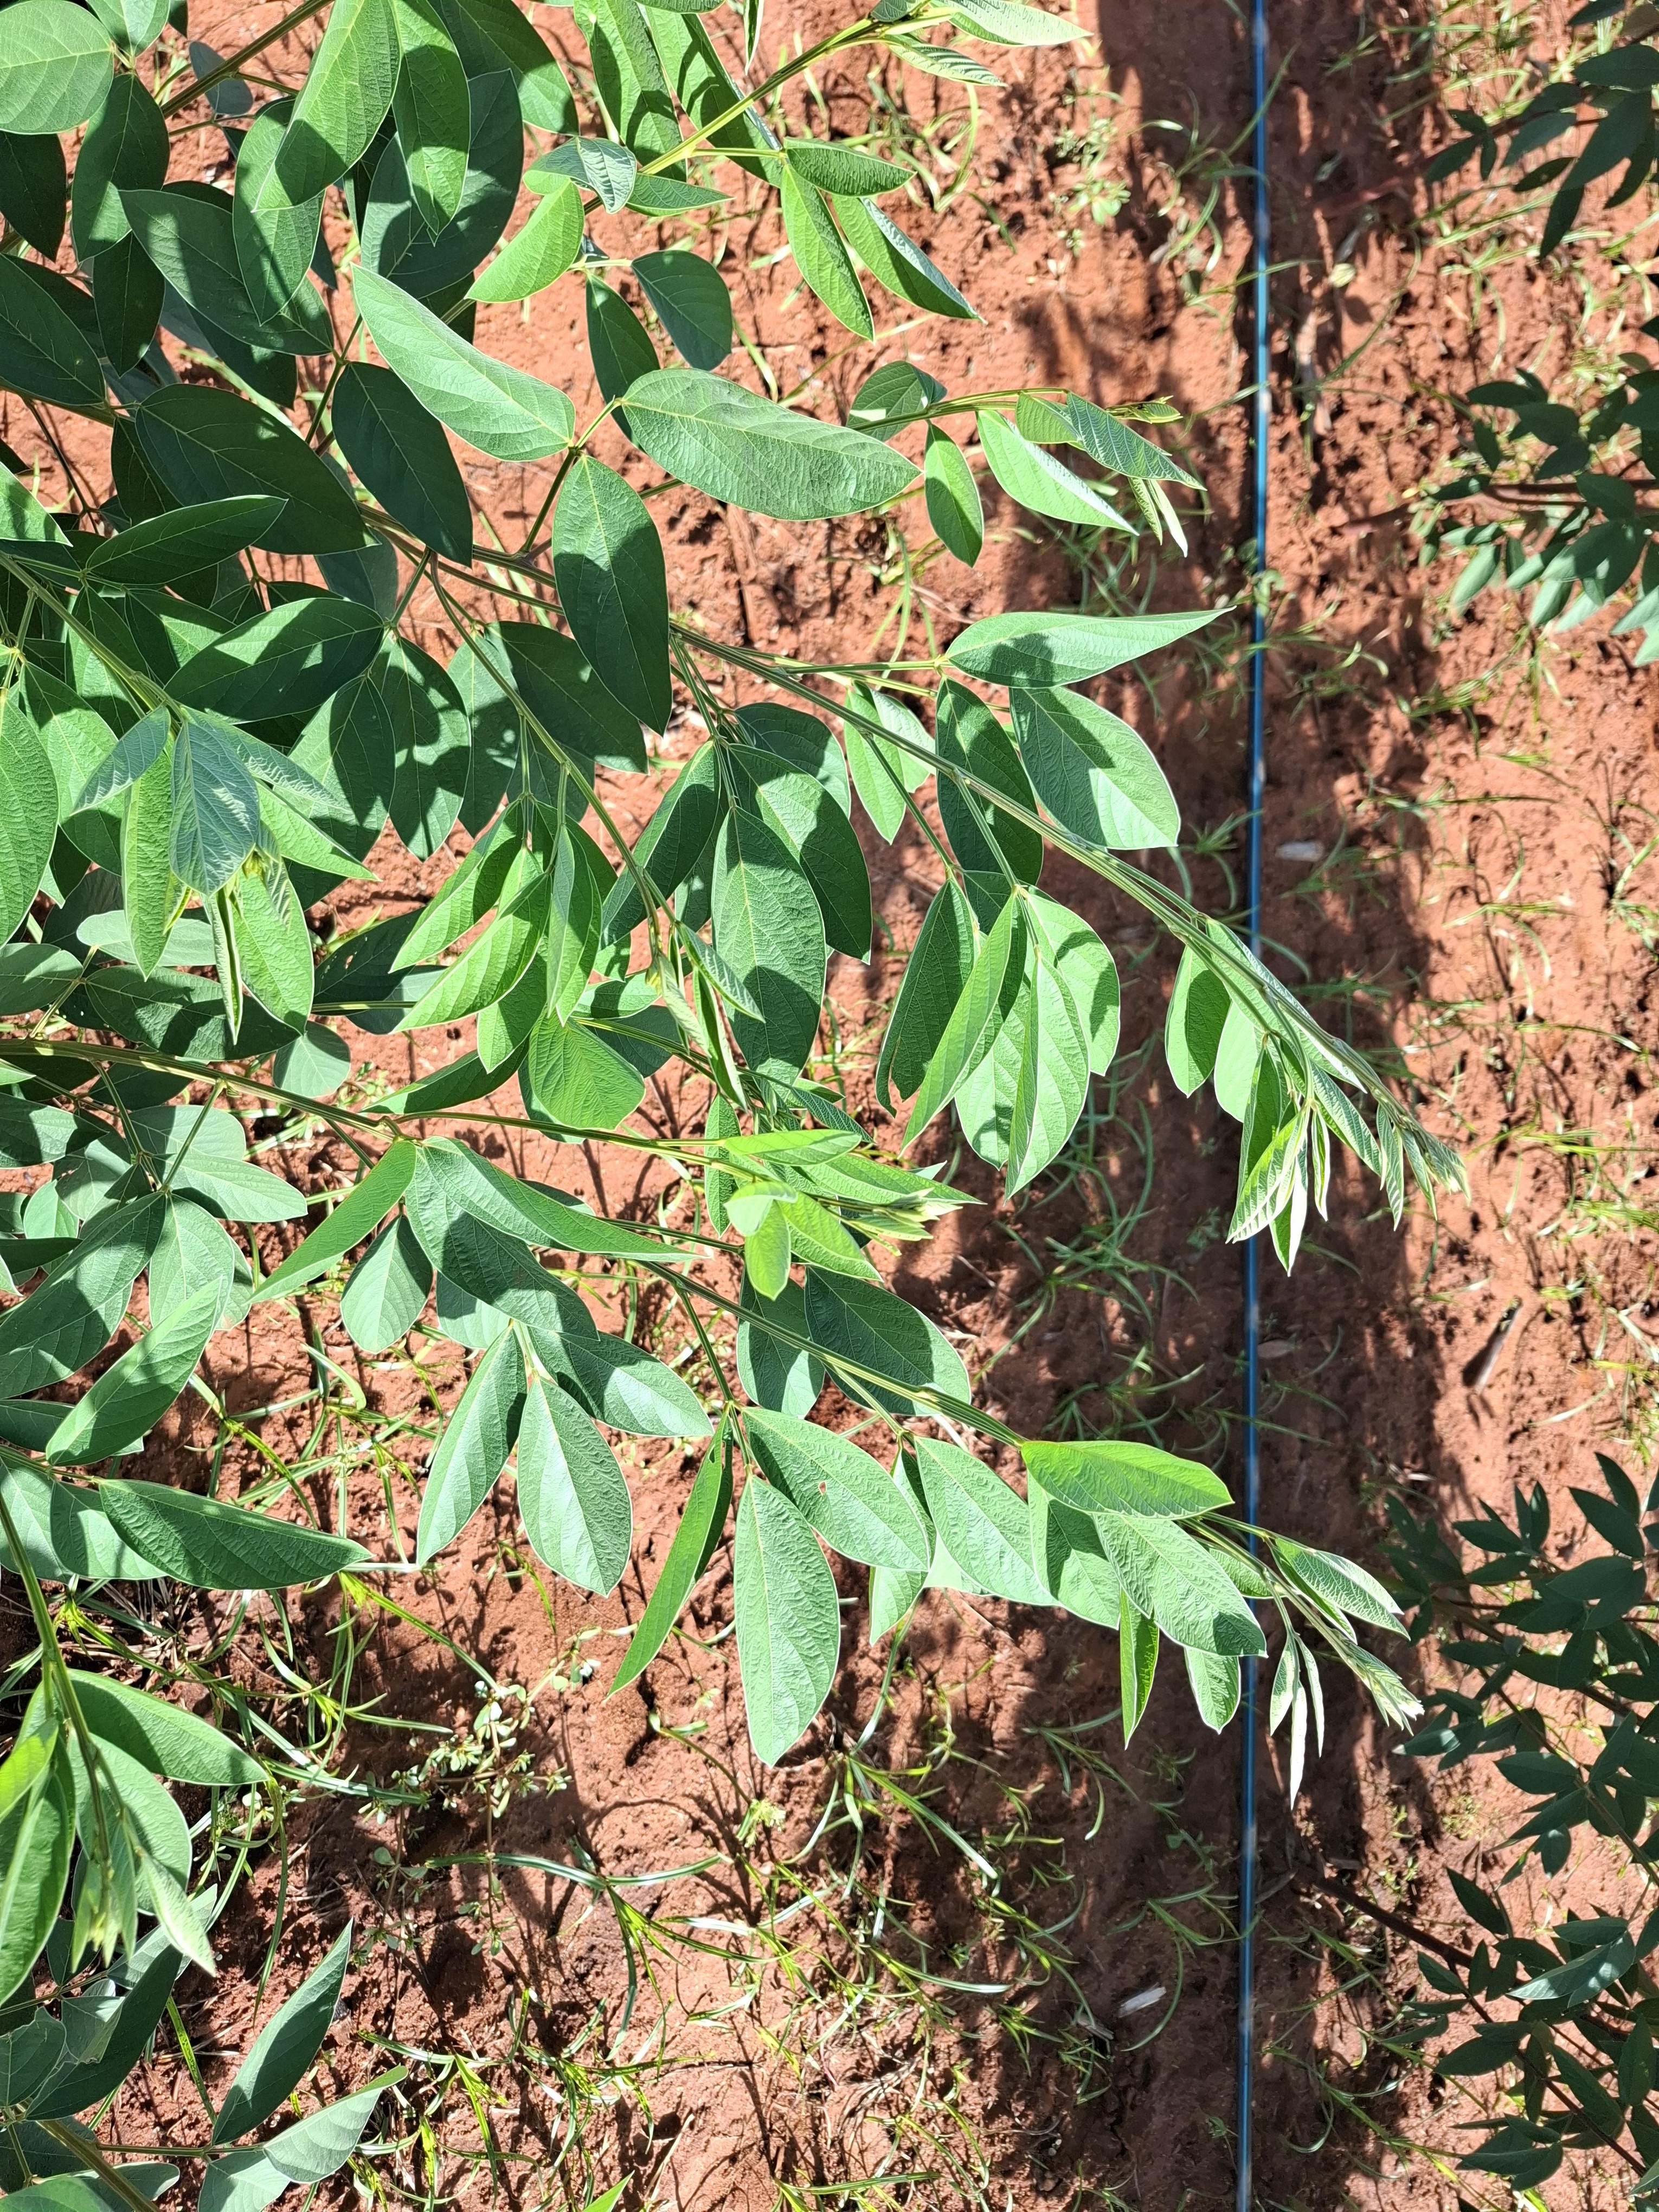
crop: pigeonpea
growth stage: vegetative
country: Kenya
